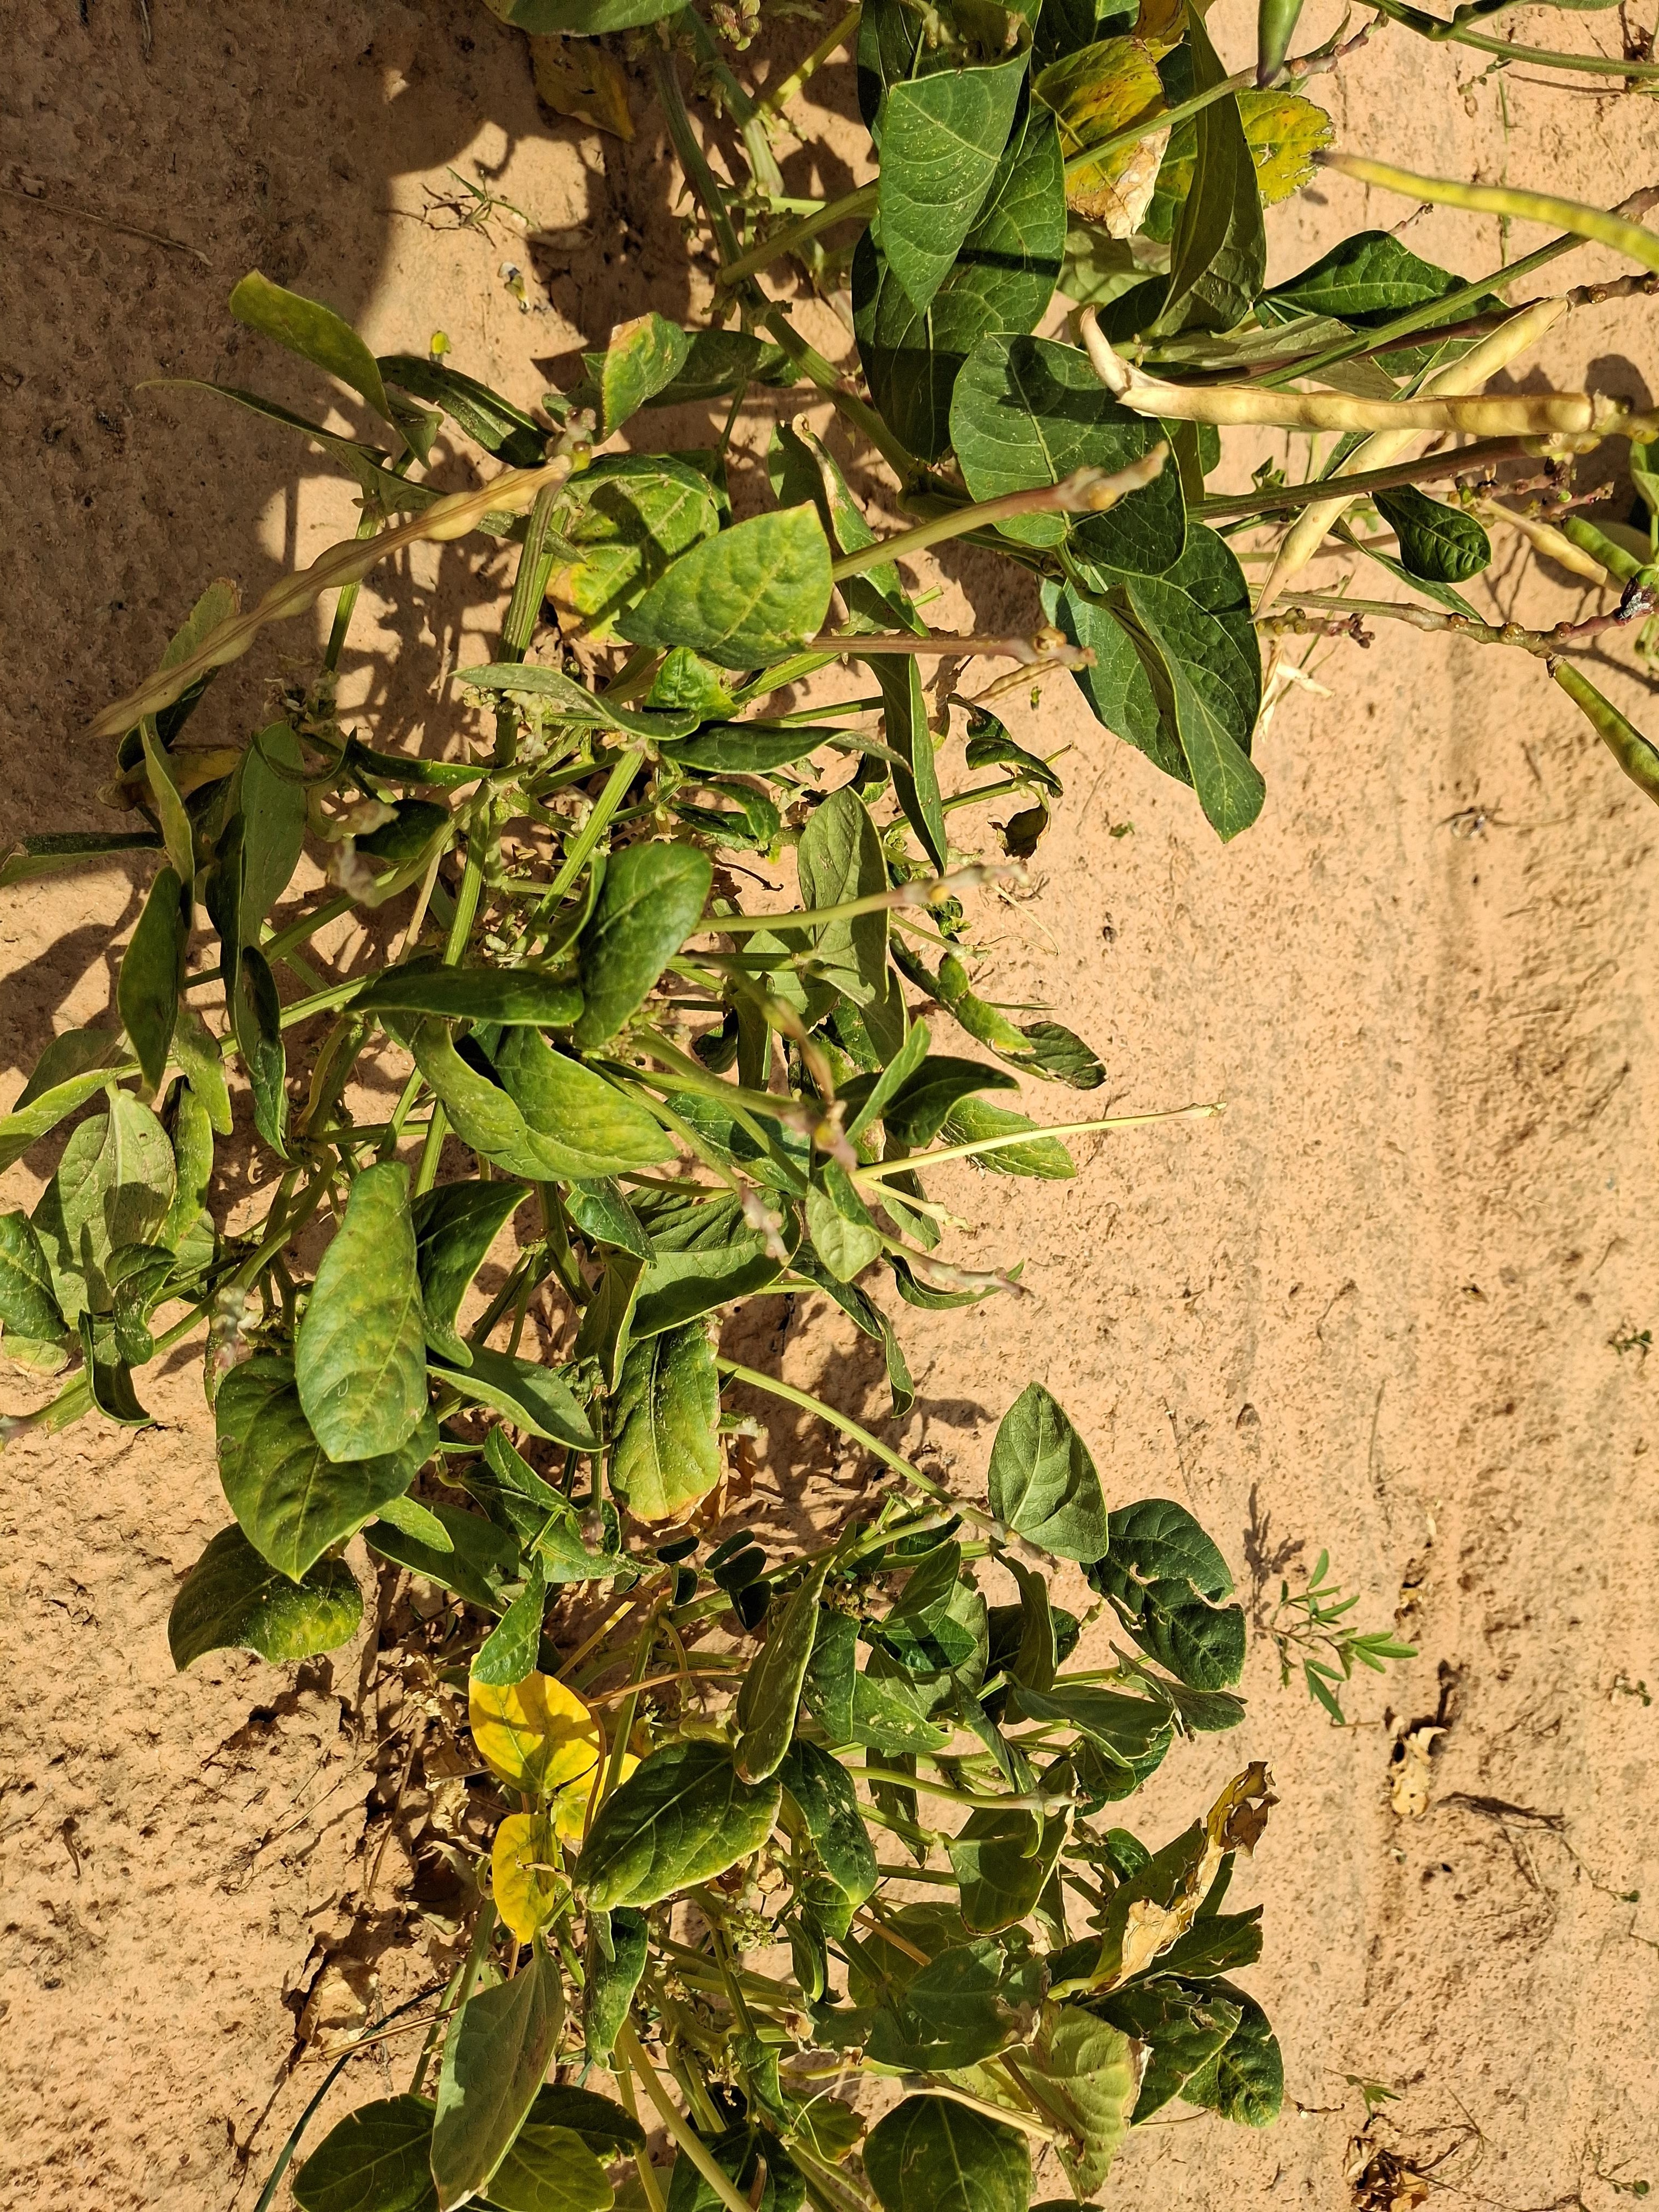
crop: cowpea
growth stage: harvest maturity
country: Nigeria
